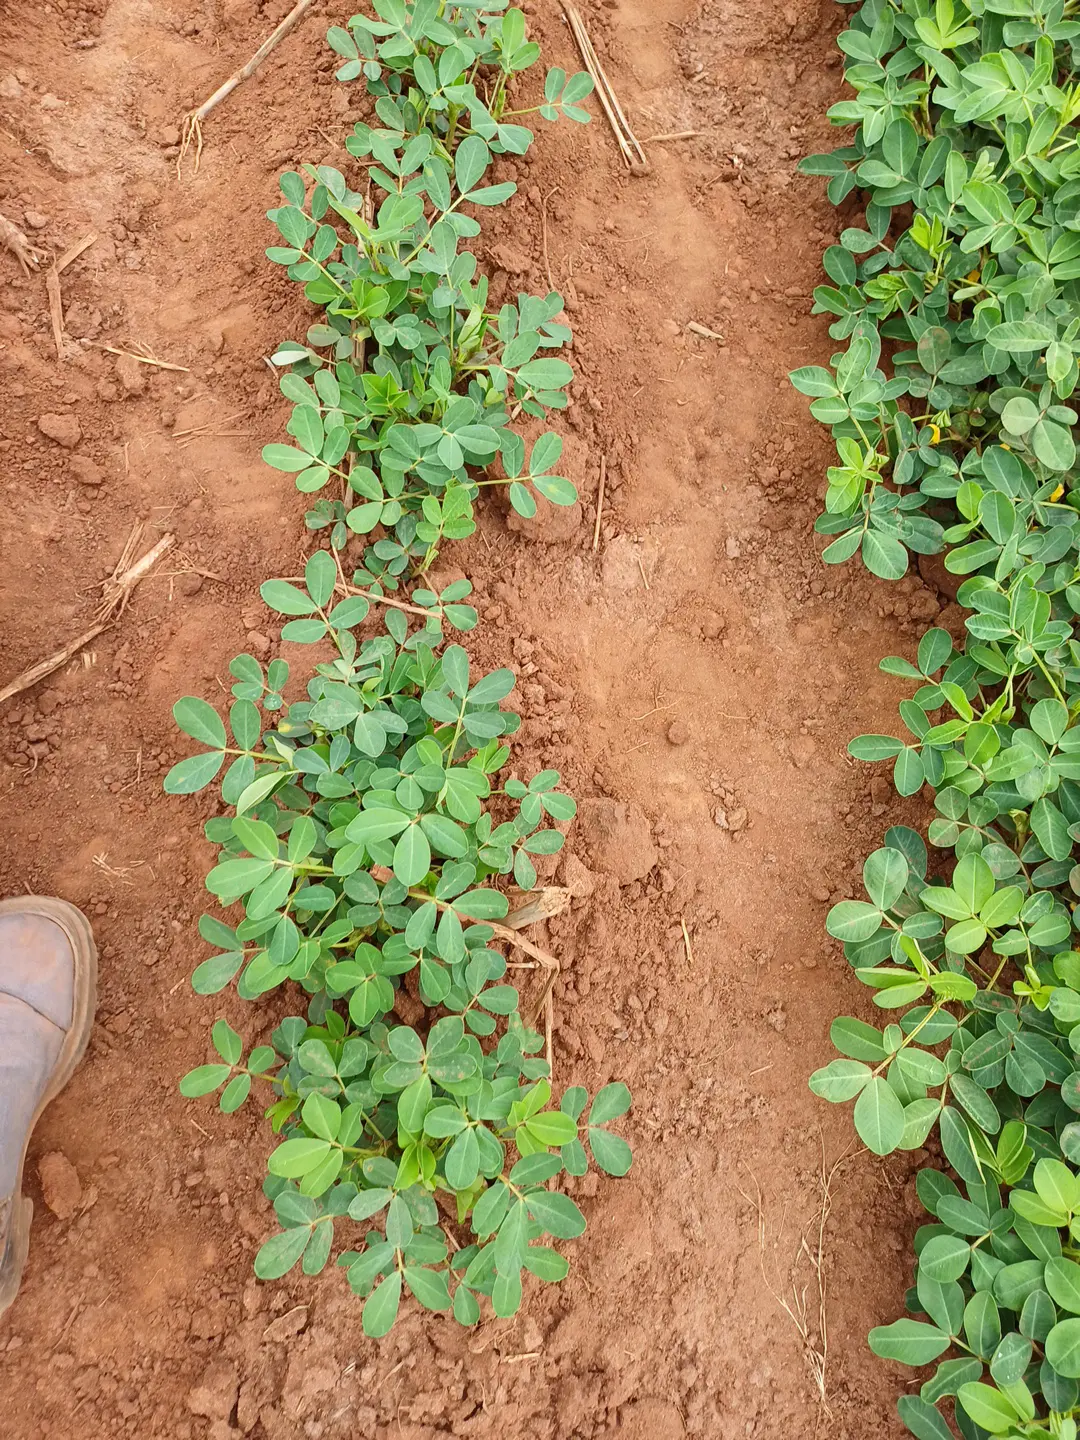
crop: groundnut
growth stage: flowering
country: Kenya
